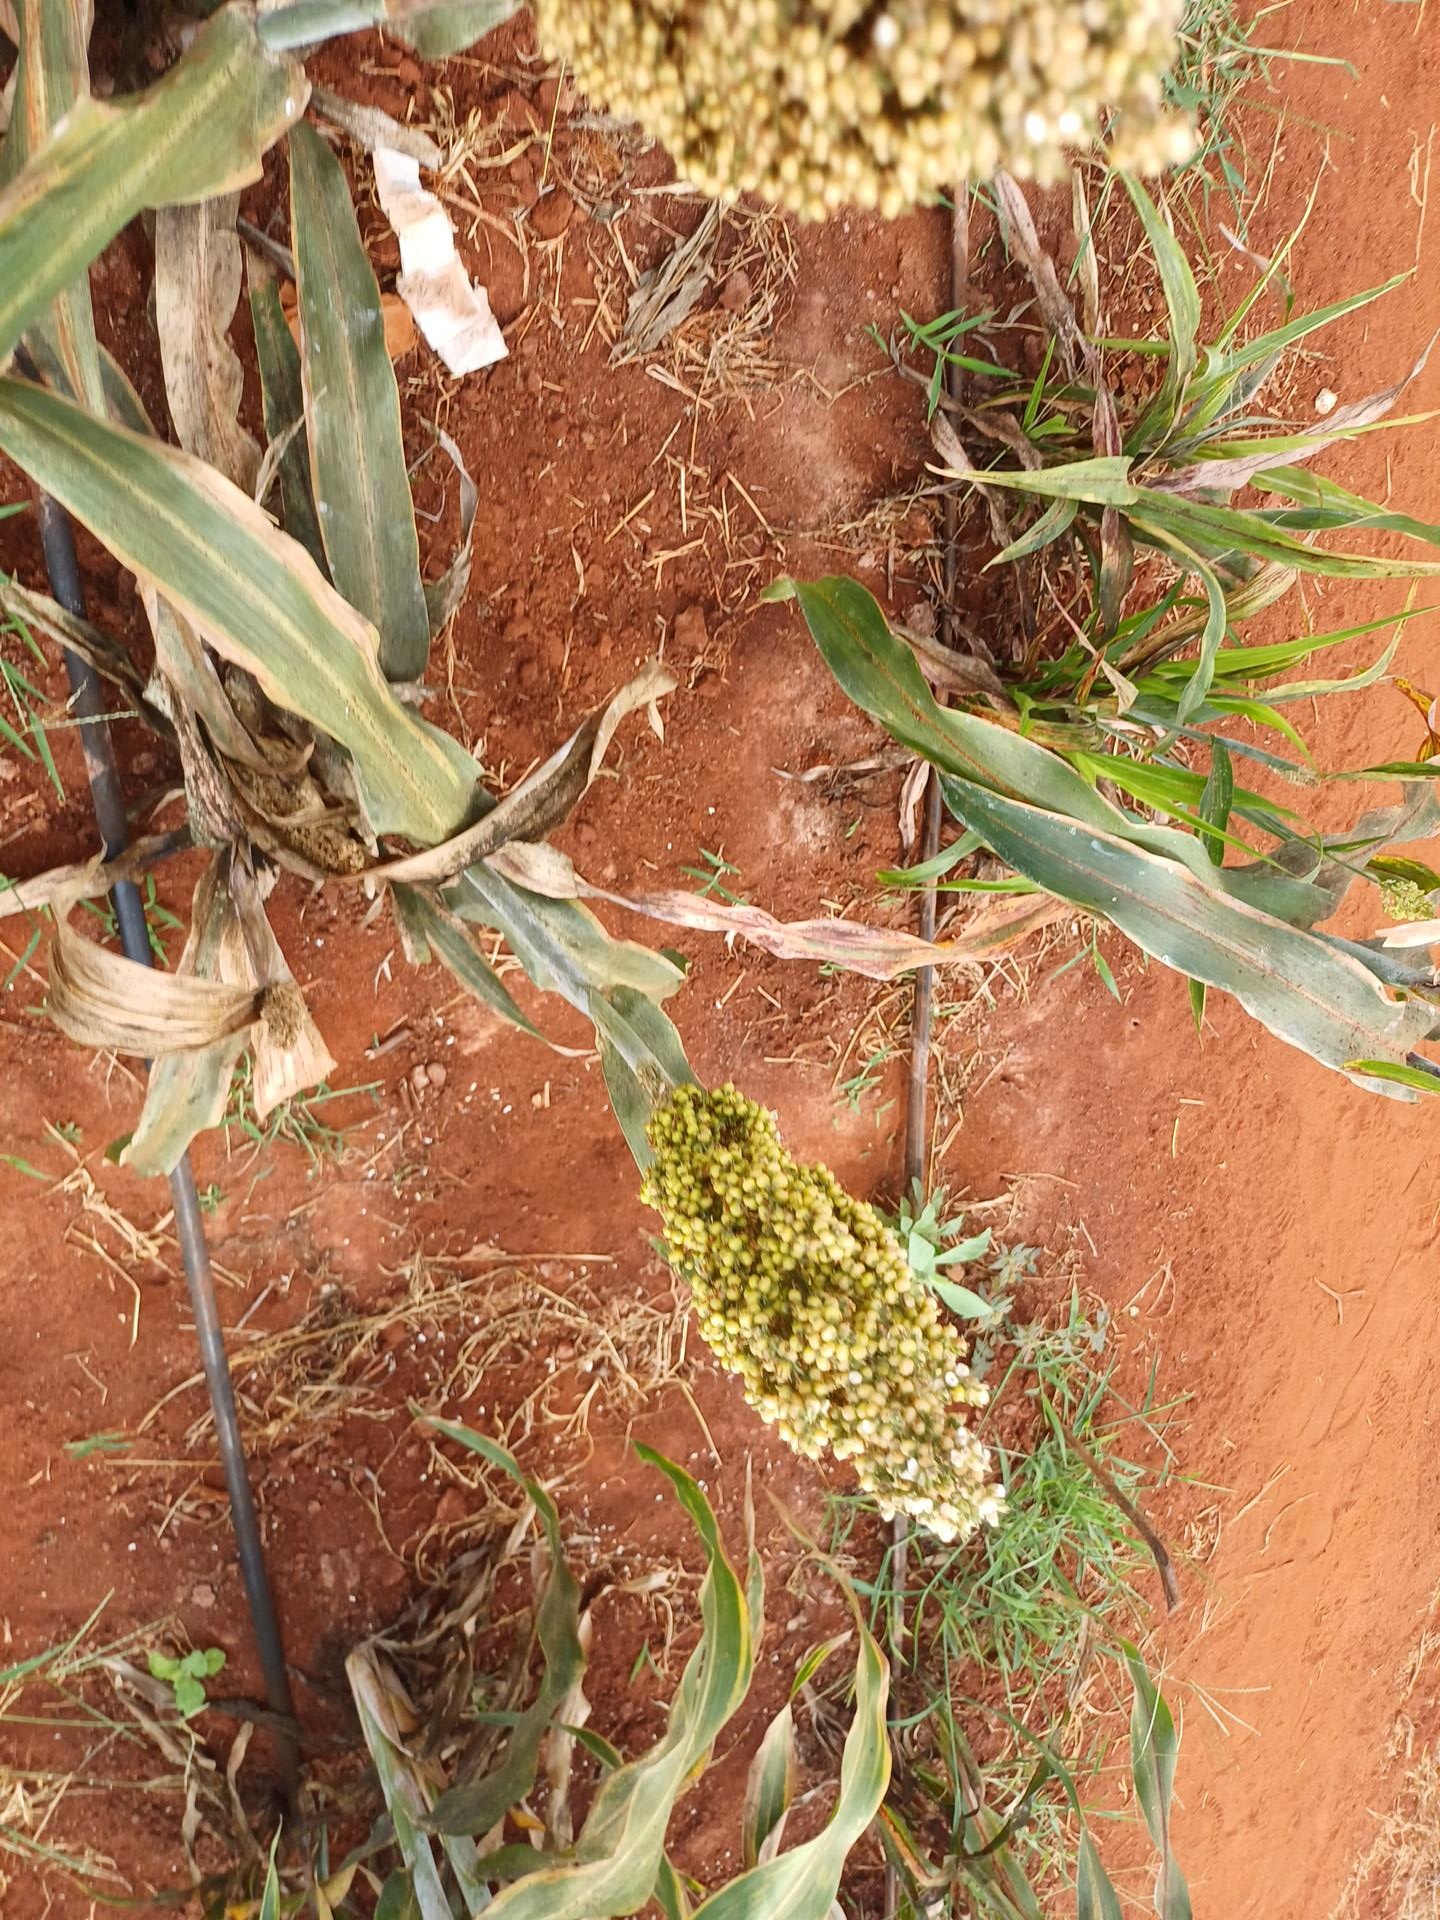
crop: sorghum
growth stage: maturity
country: Kenya
